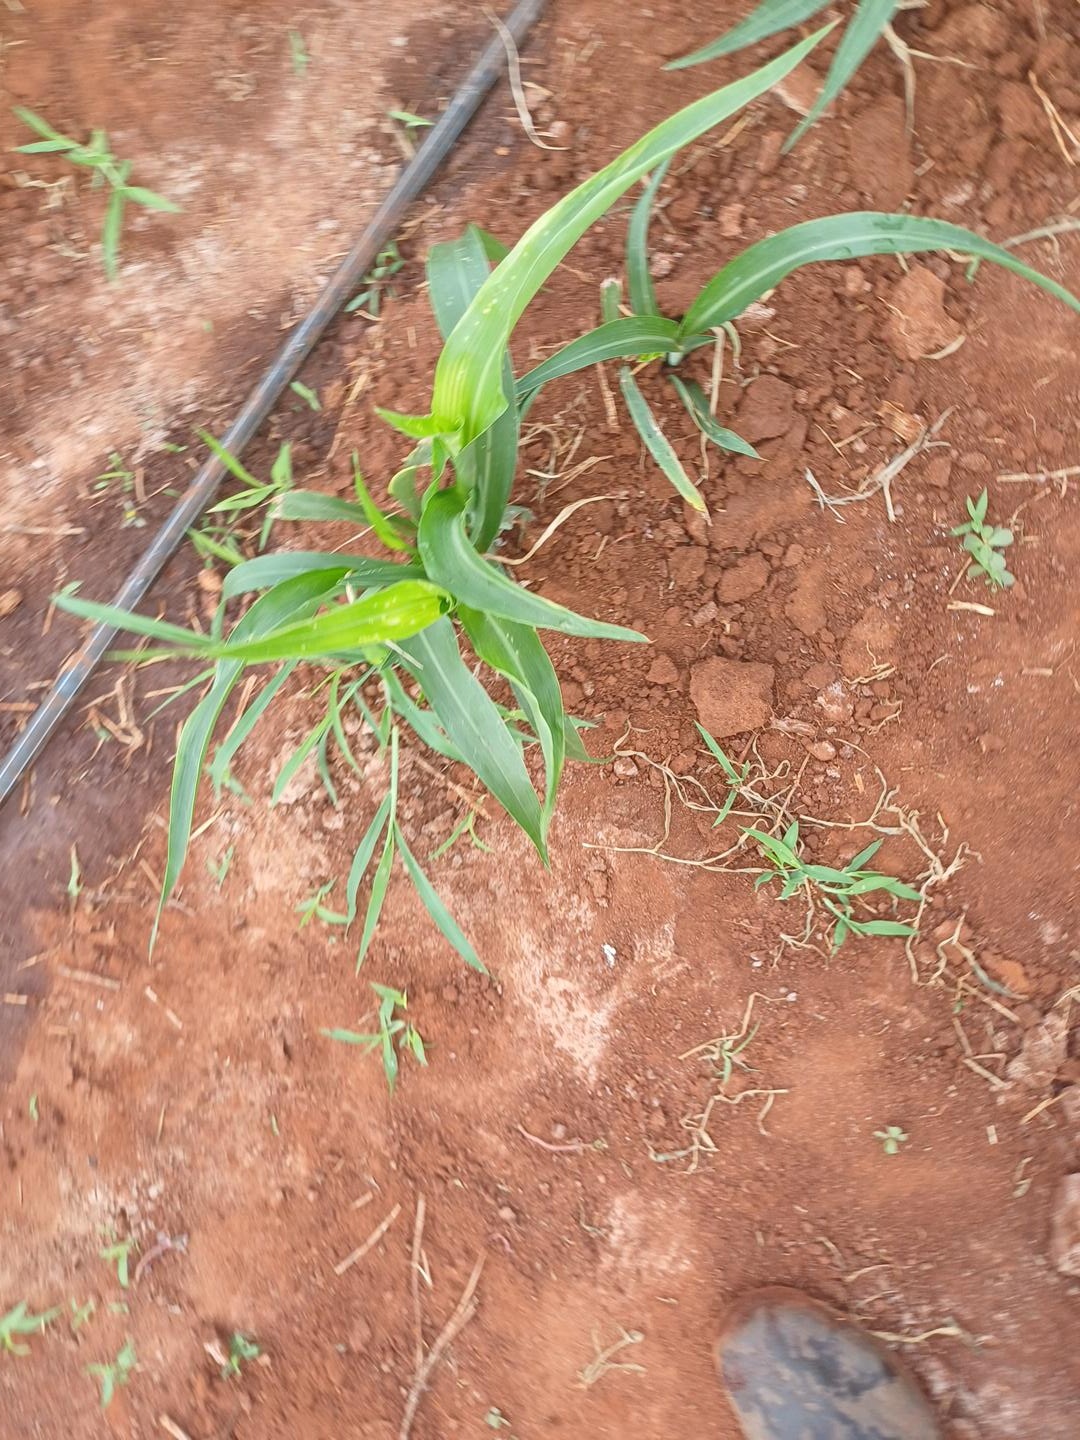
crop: sorghum
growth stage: elongation stem
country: Kenya
